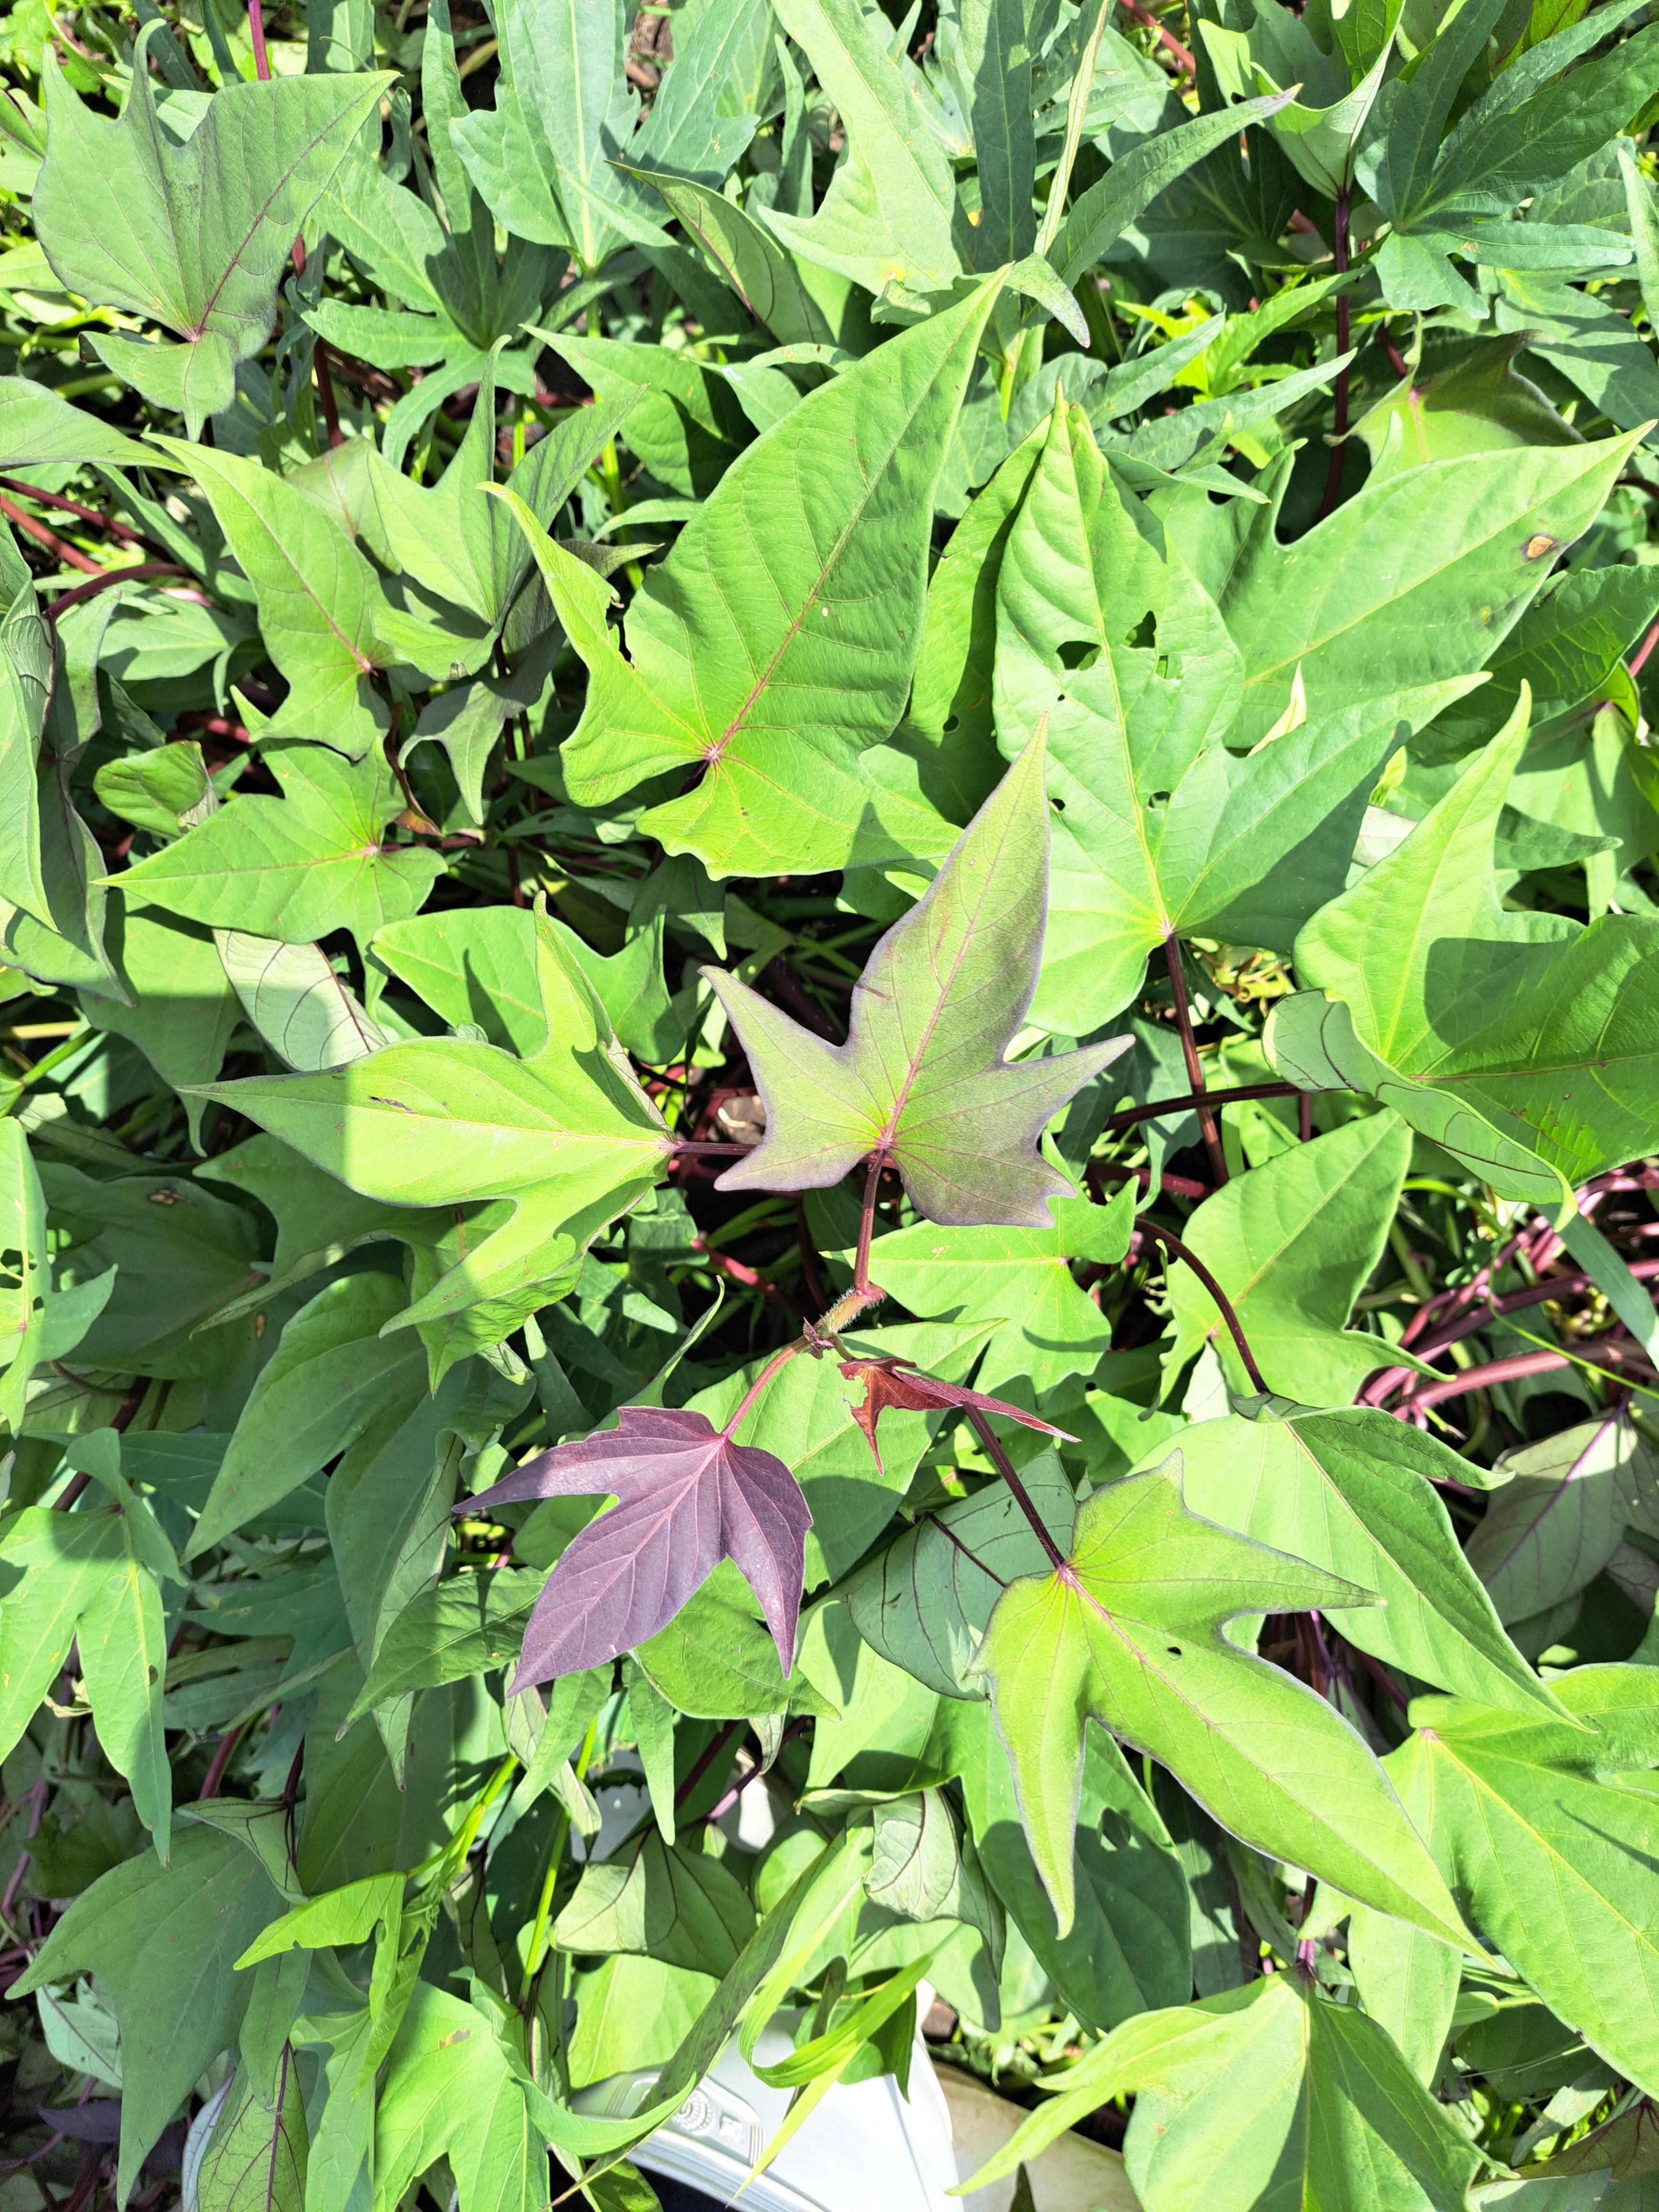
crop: finger millet
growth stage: filling grain
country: Tanzania
